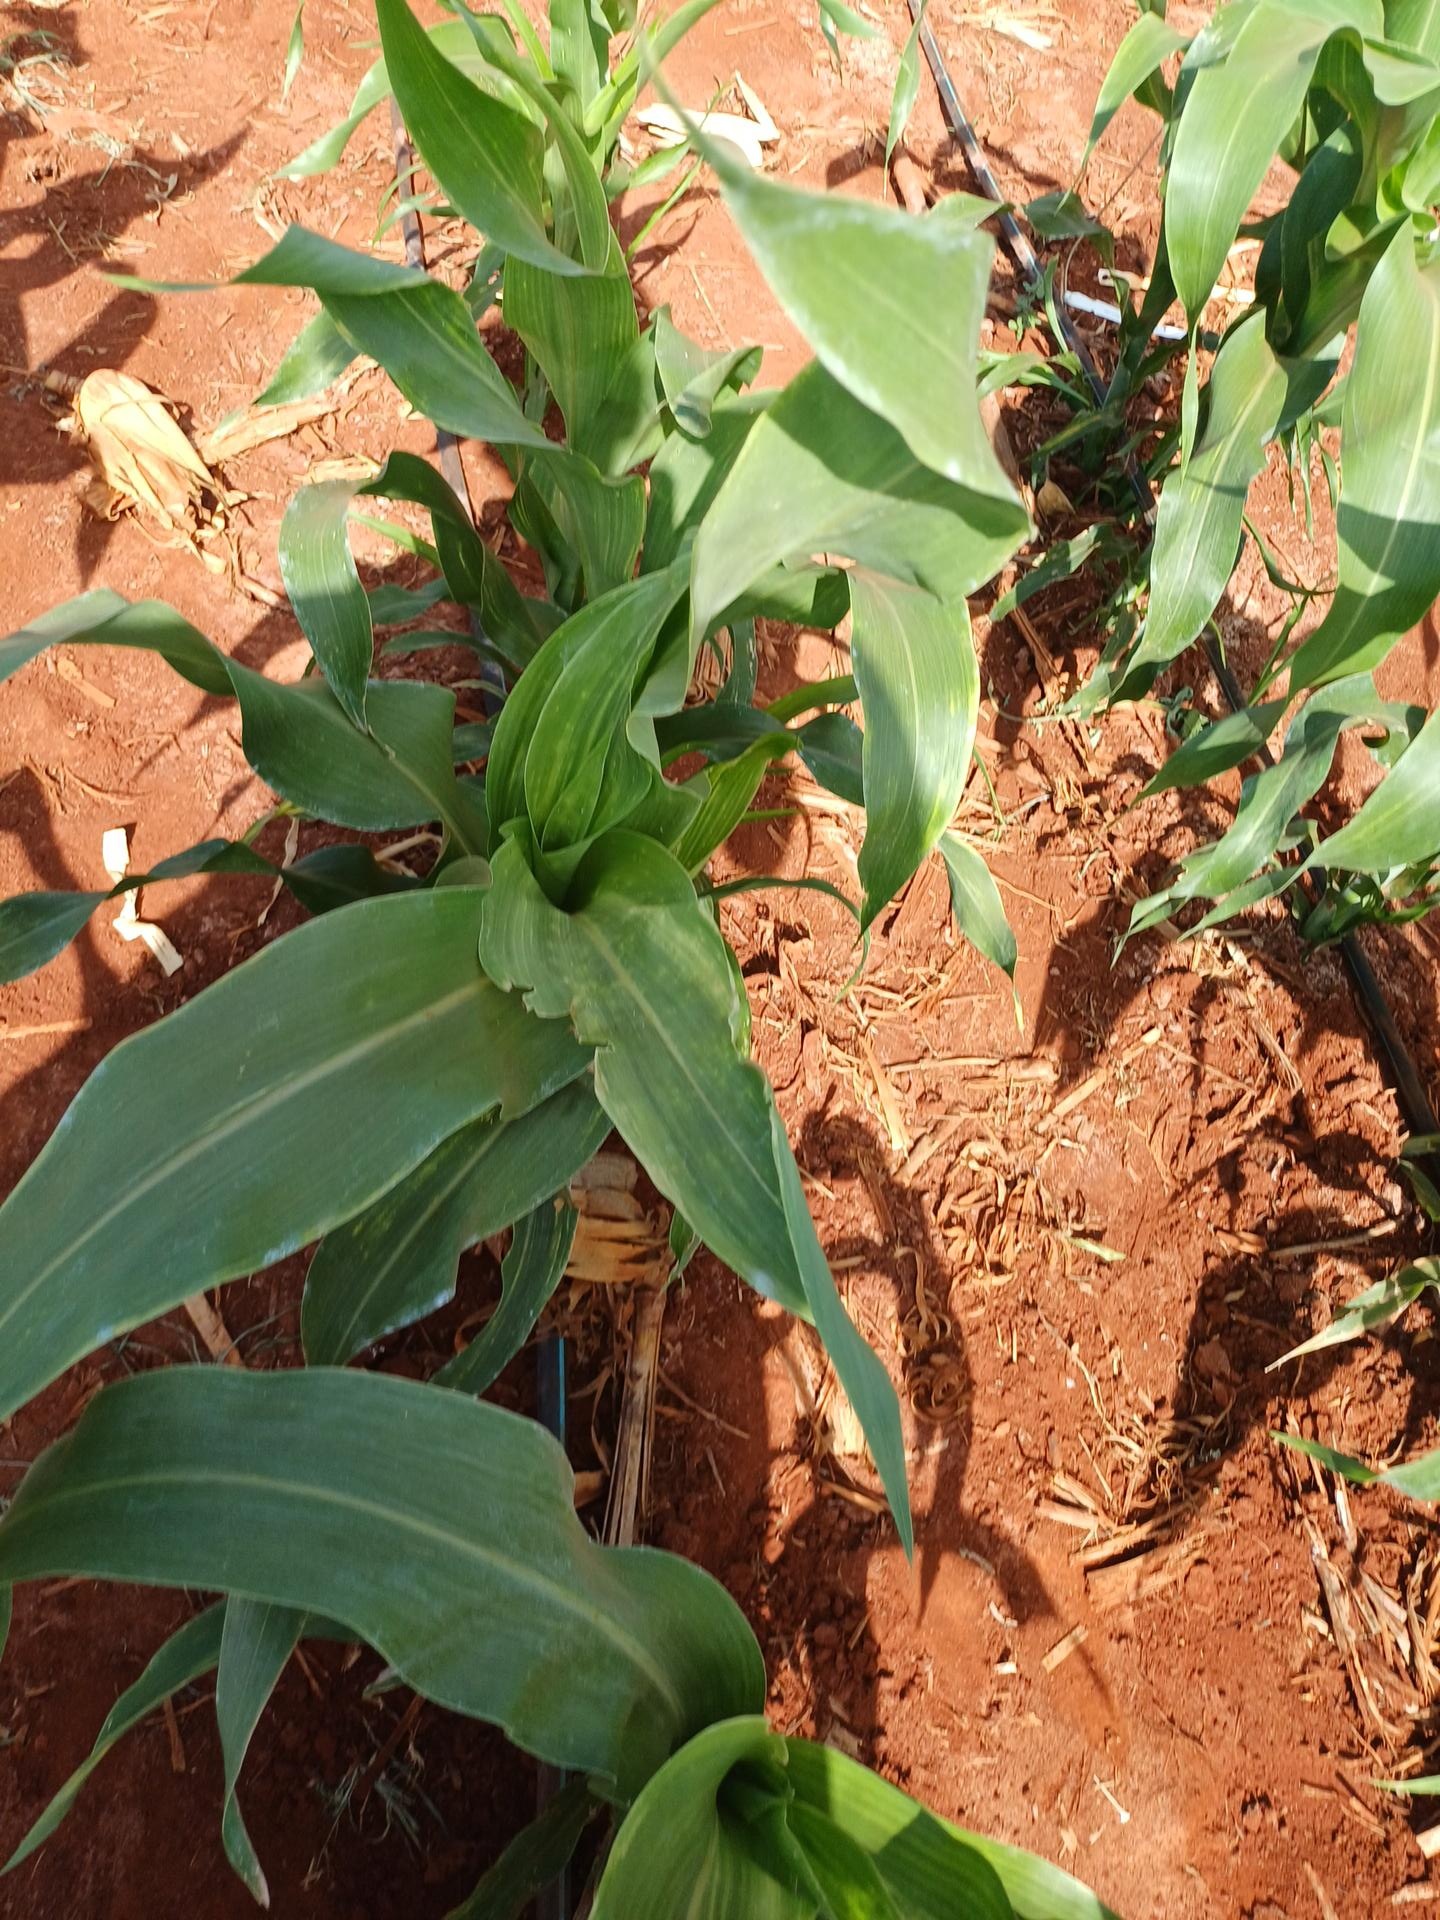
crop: sorghum
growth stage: vegetative
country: Kenya
